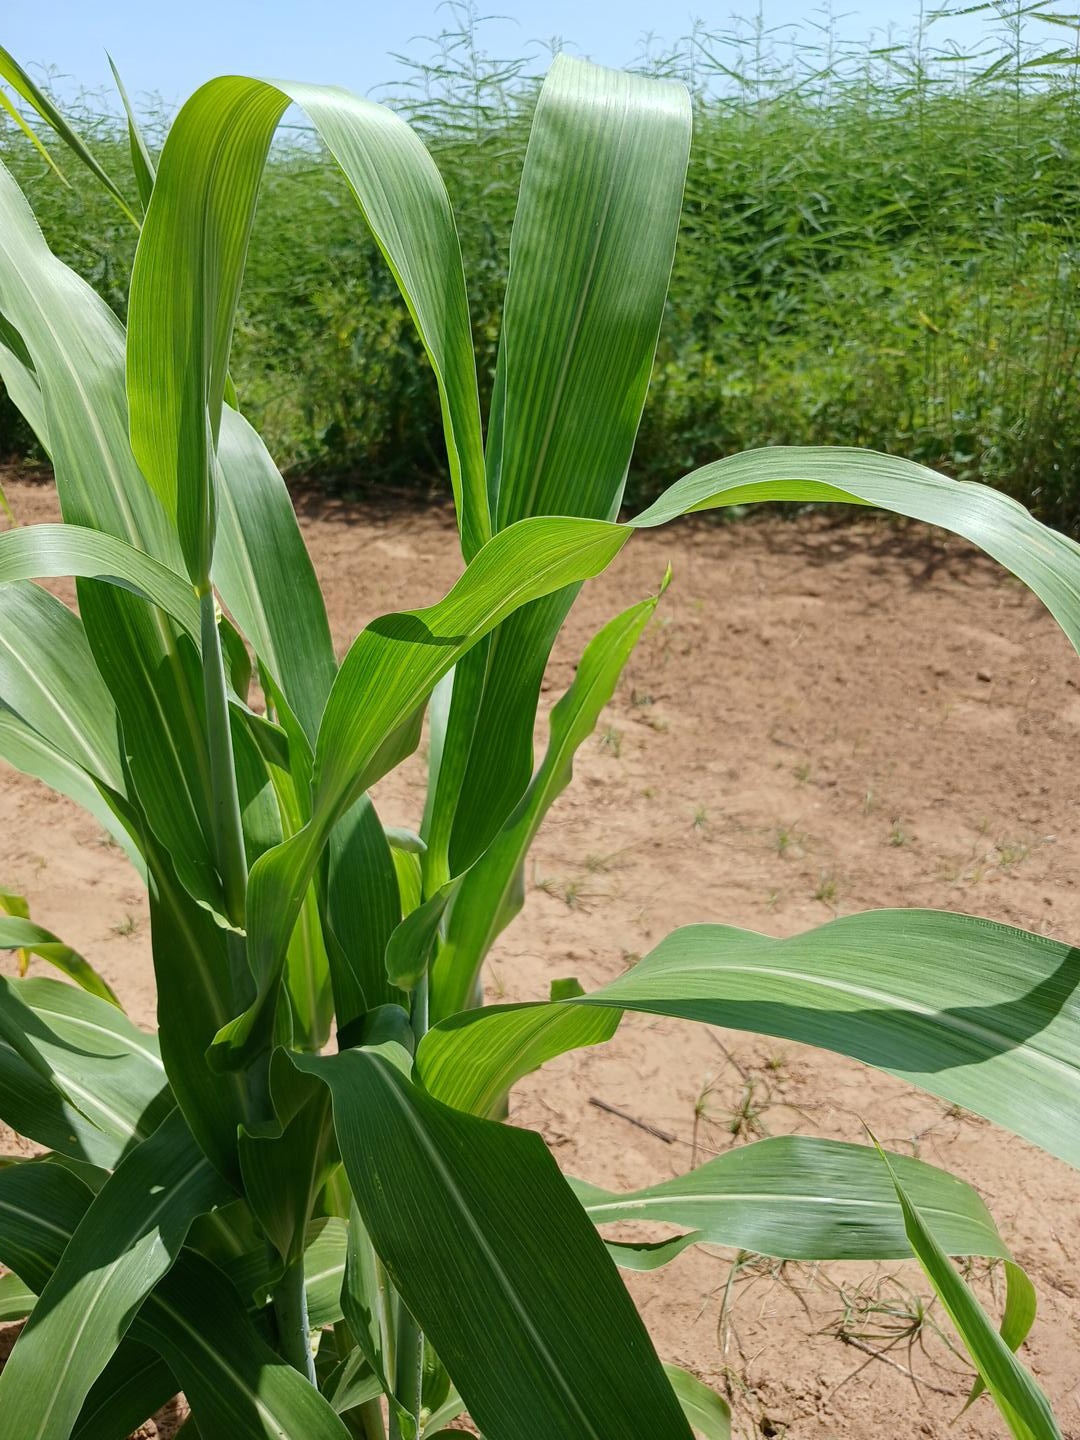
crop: sorghum
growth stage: heading tuber
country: Senegal
